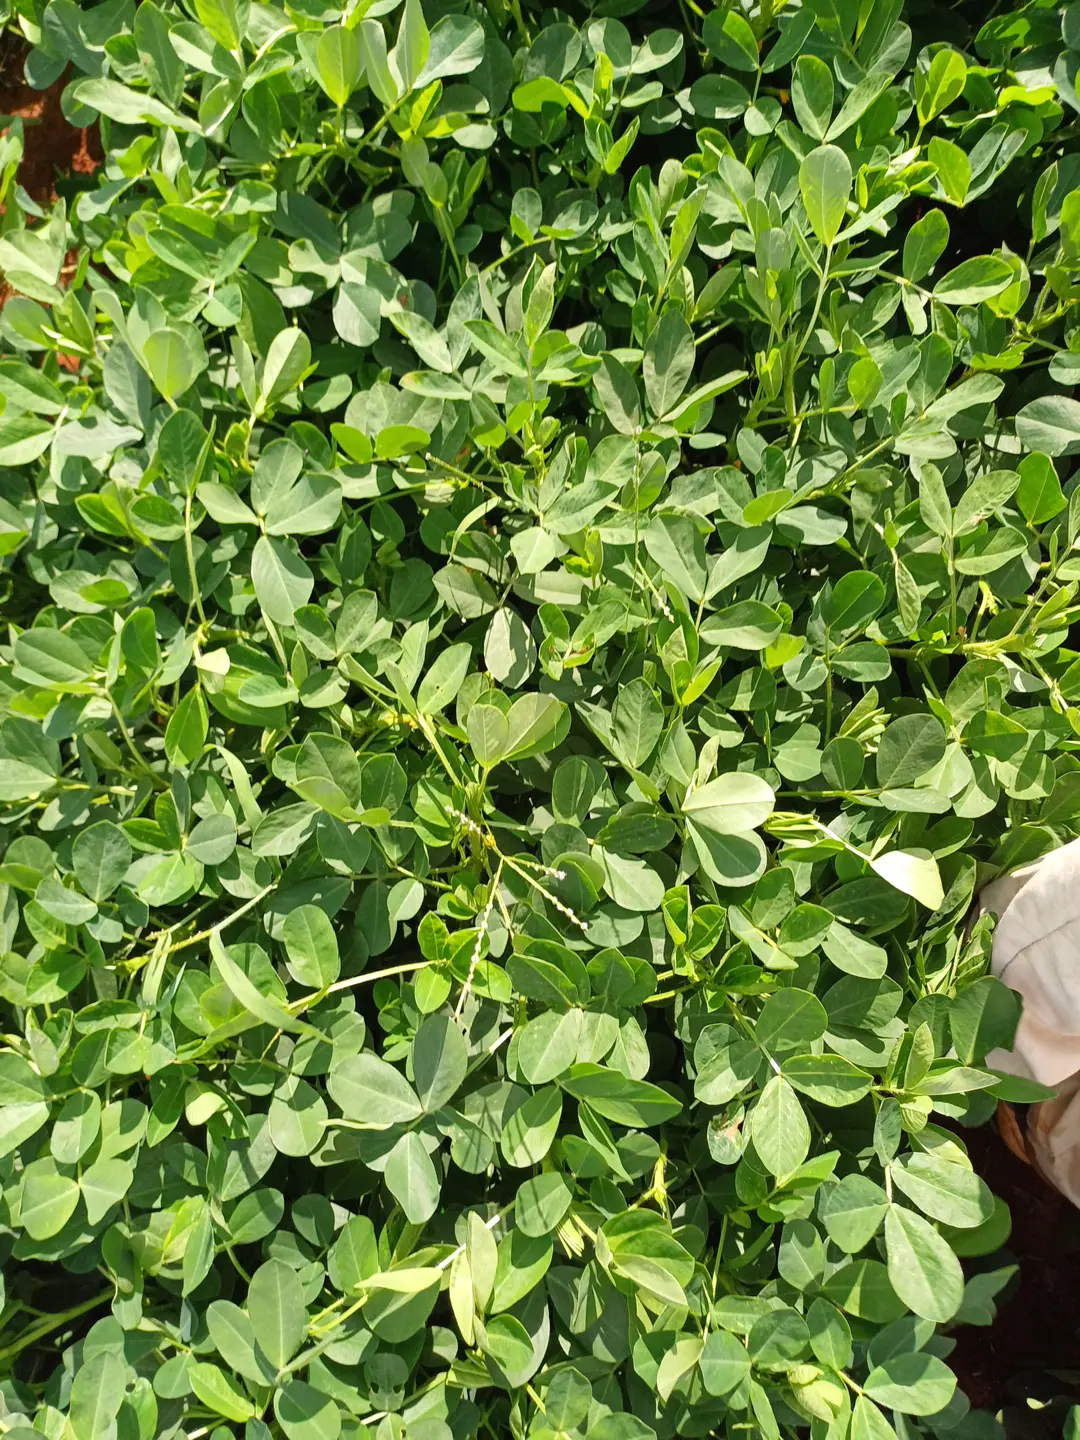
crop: groundnut
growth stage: pegging
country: Kenya
